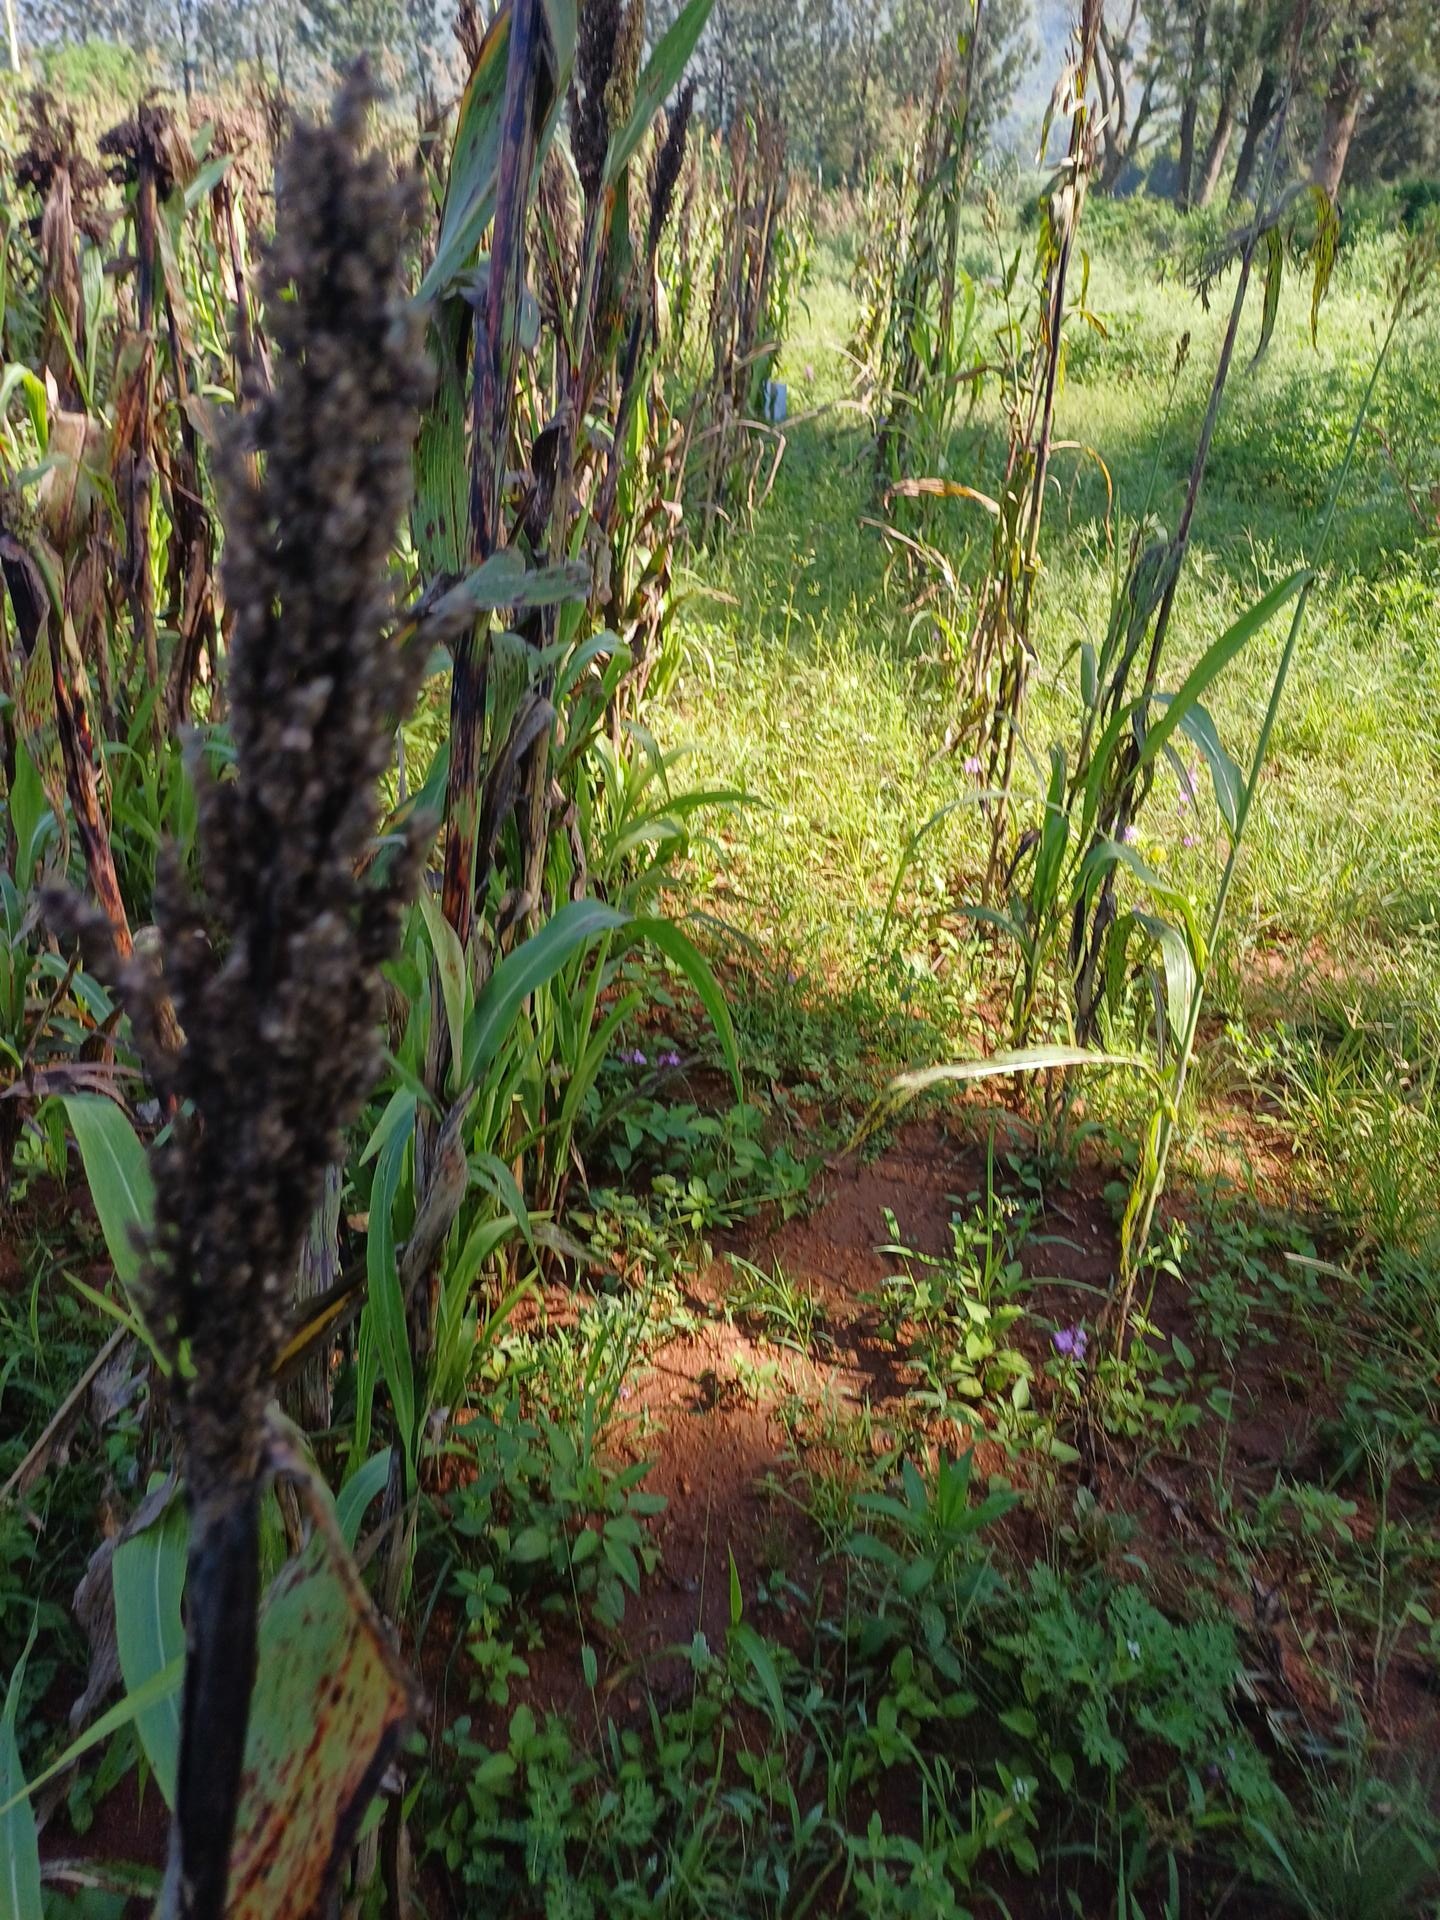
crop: sorghum
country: Kenya
